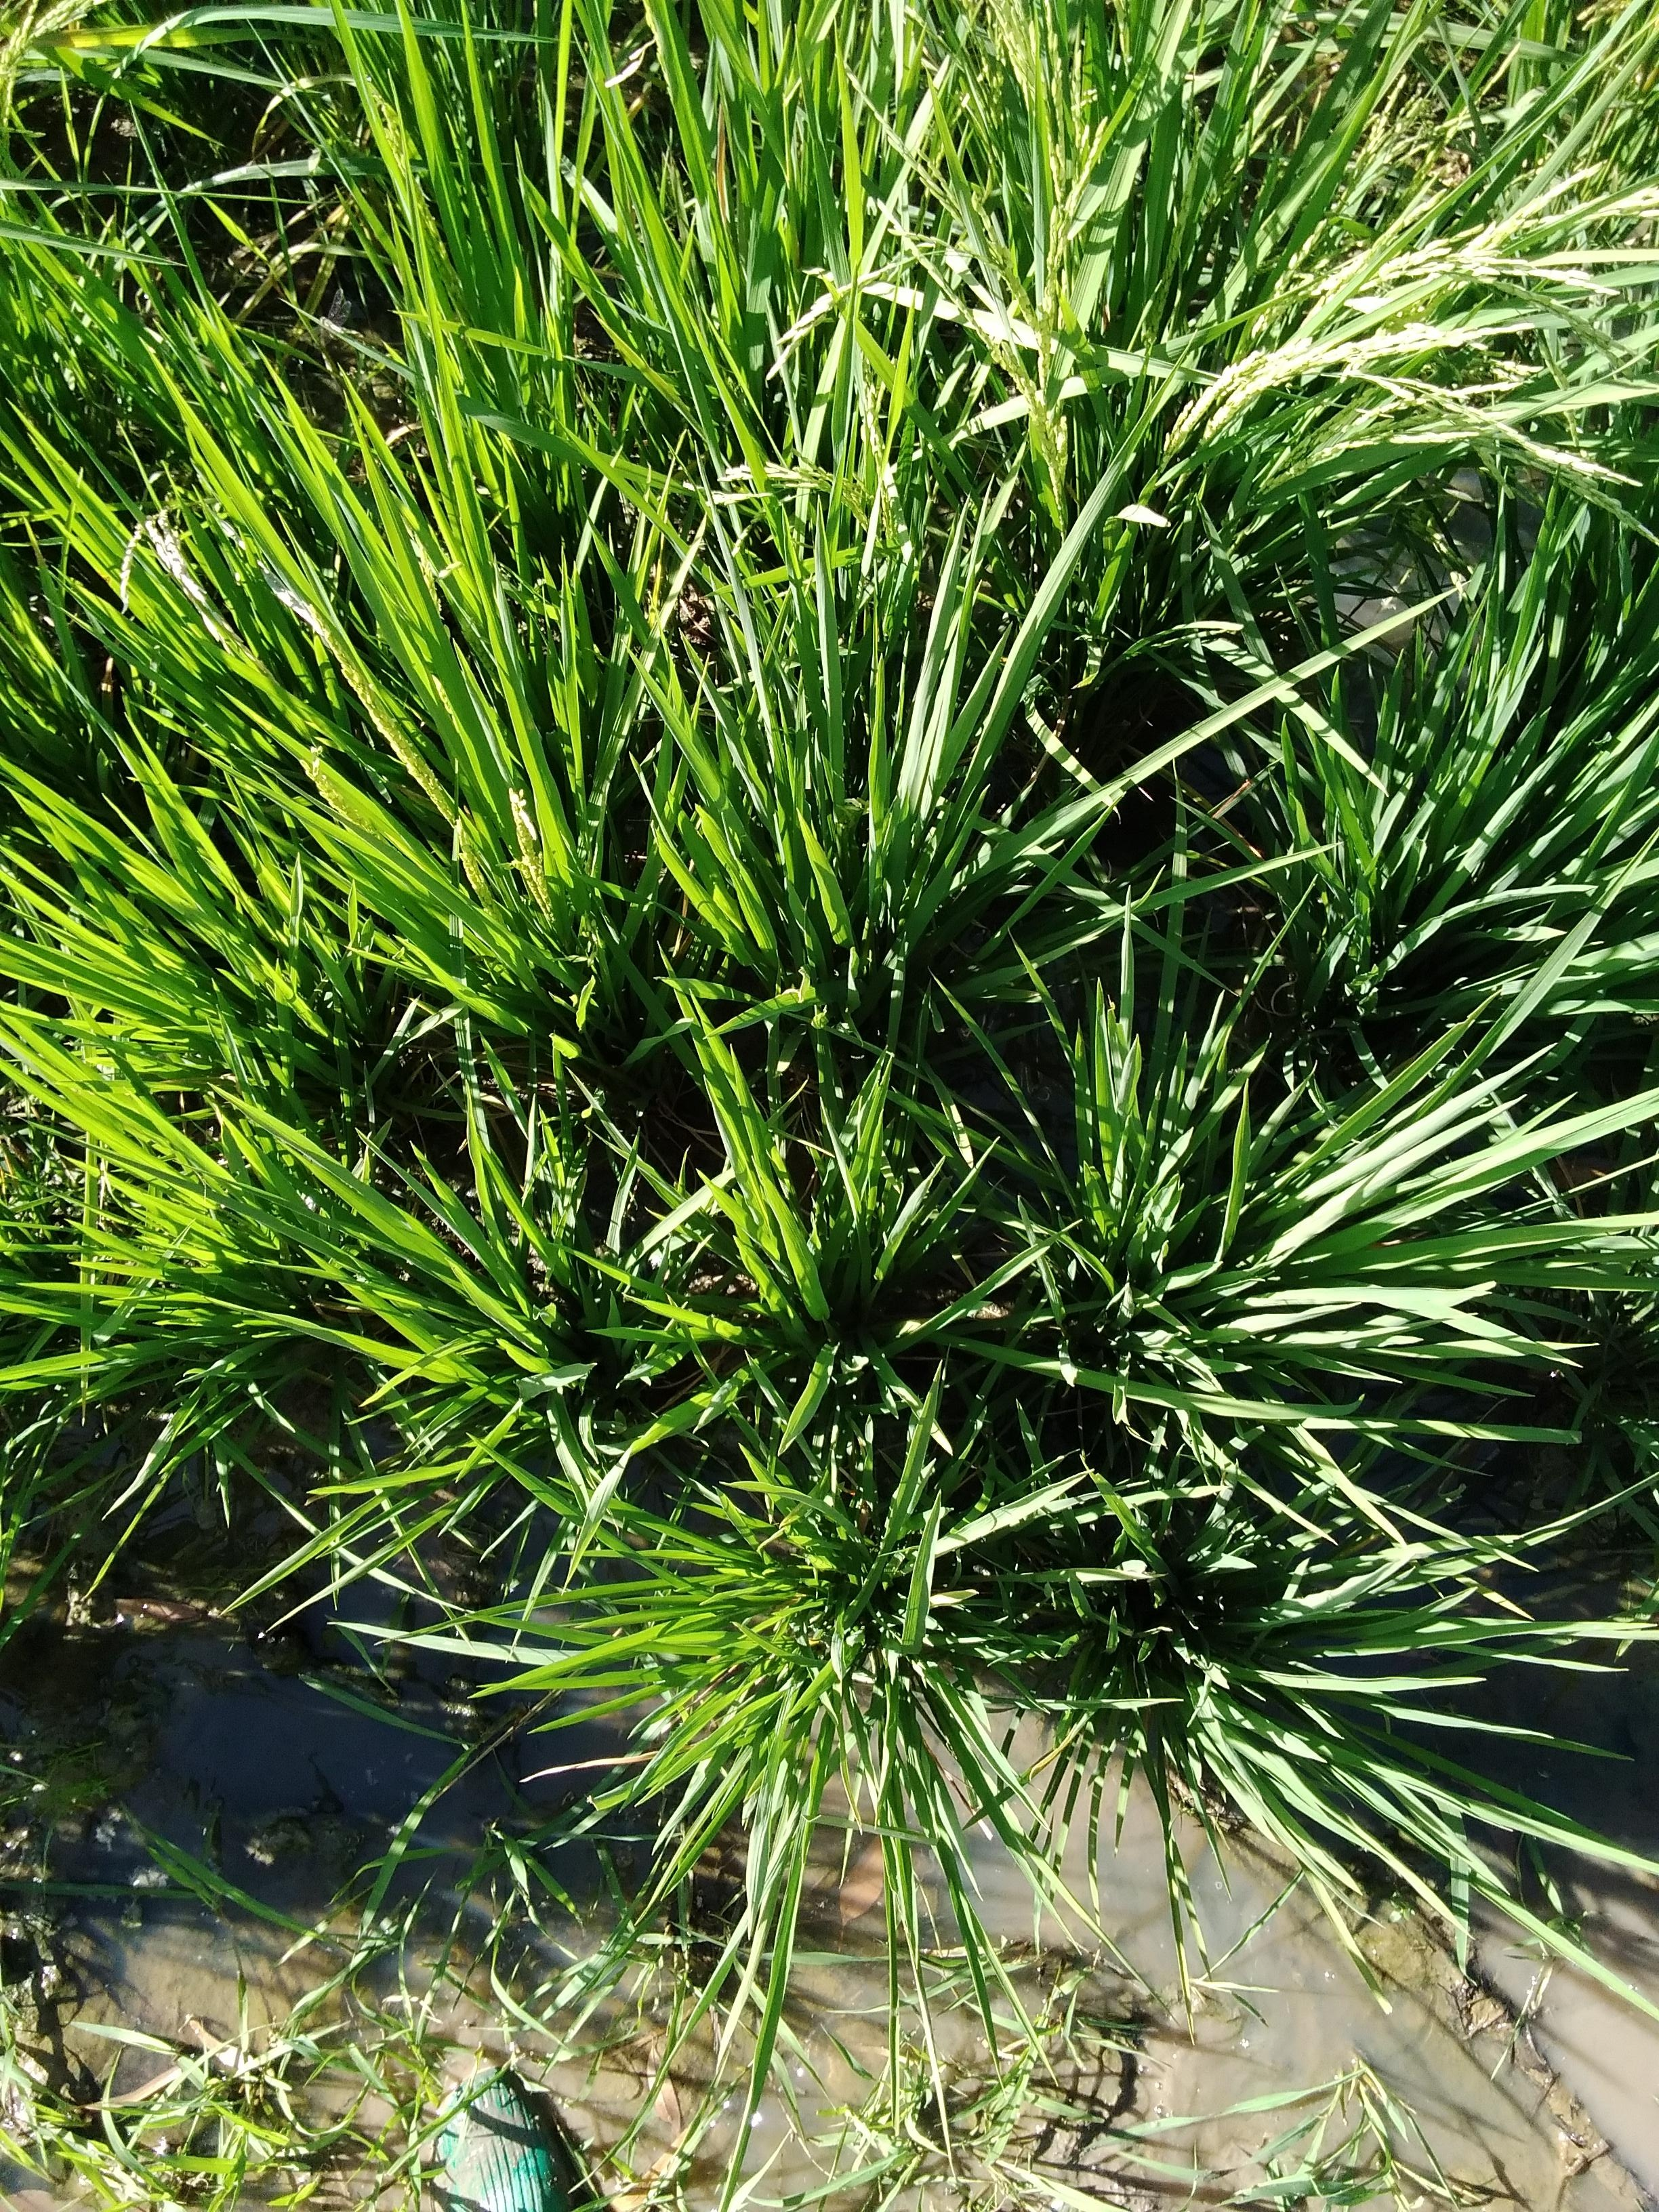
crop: rice
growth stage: booting
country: Senegal
